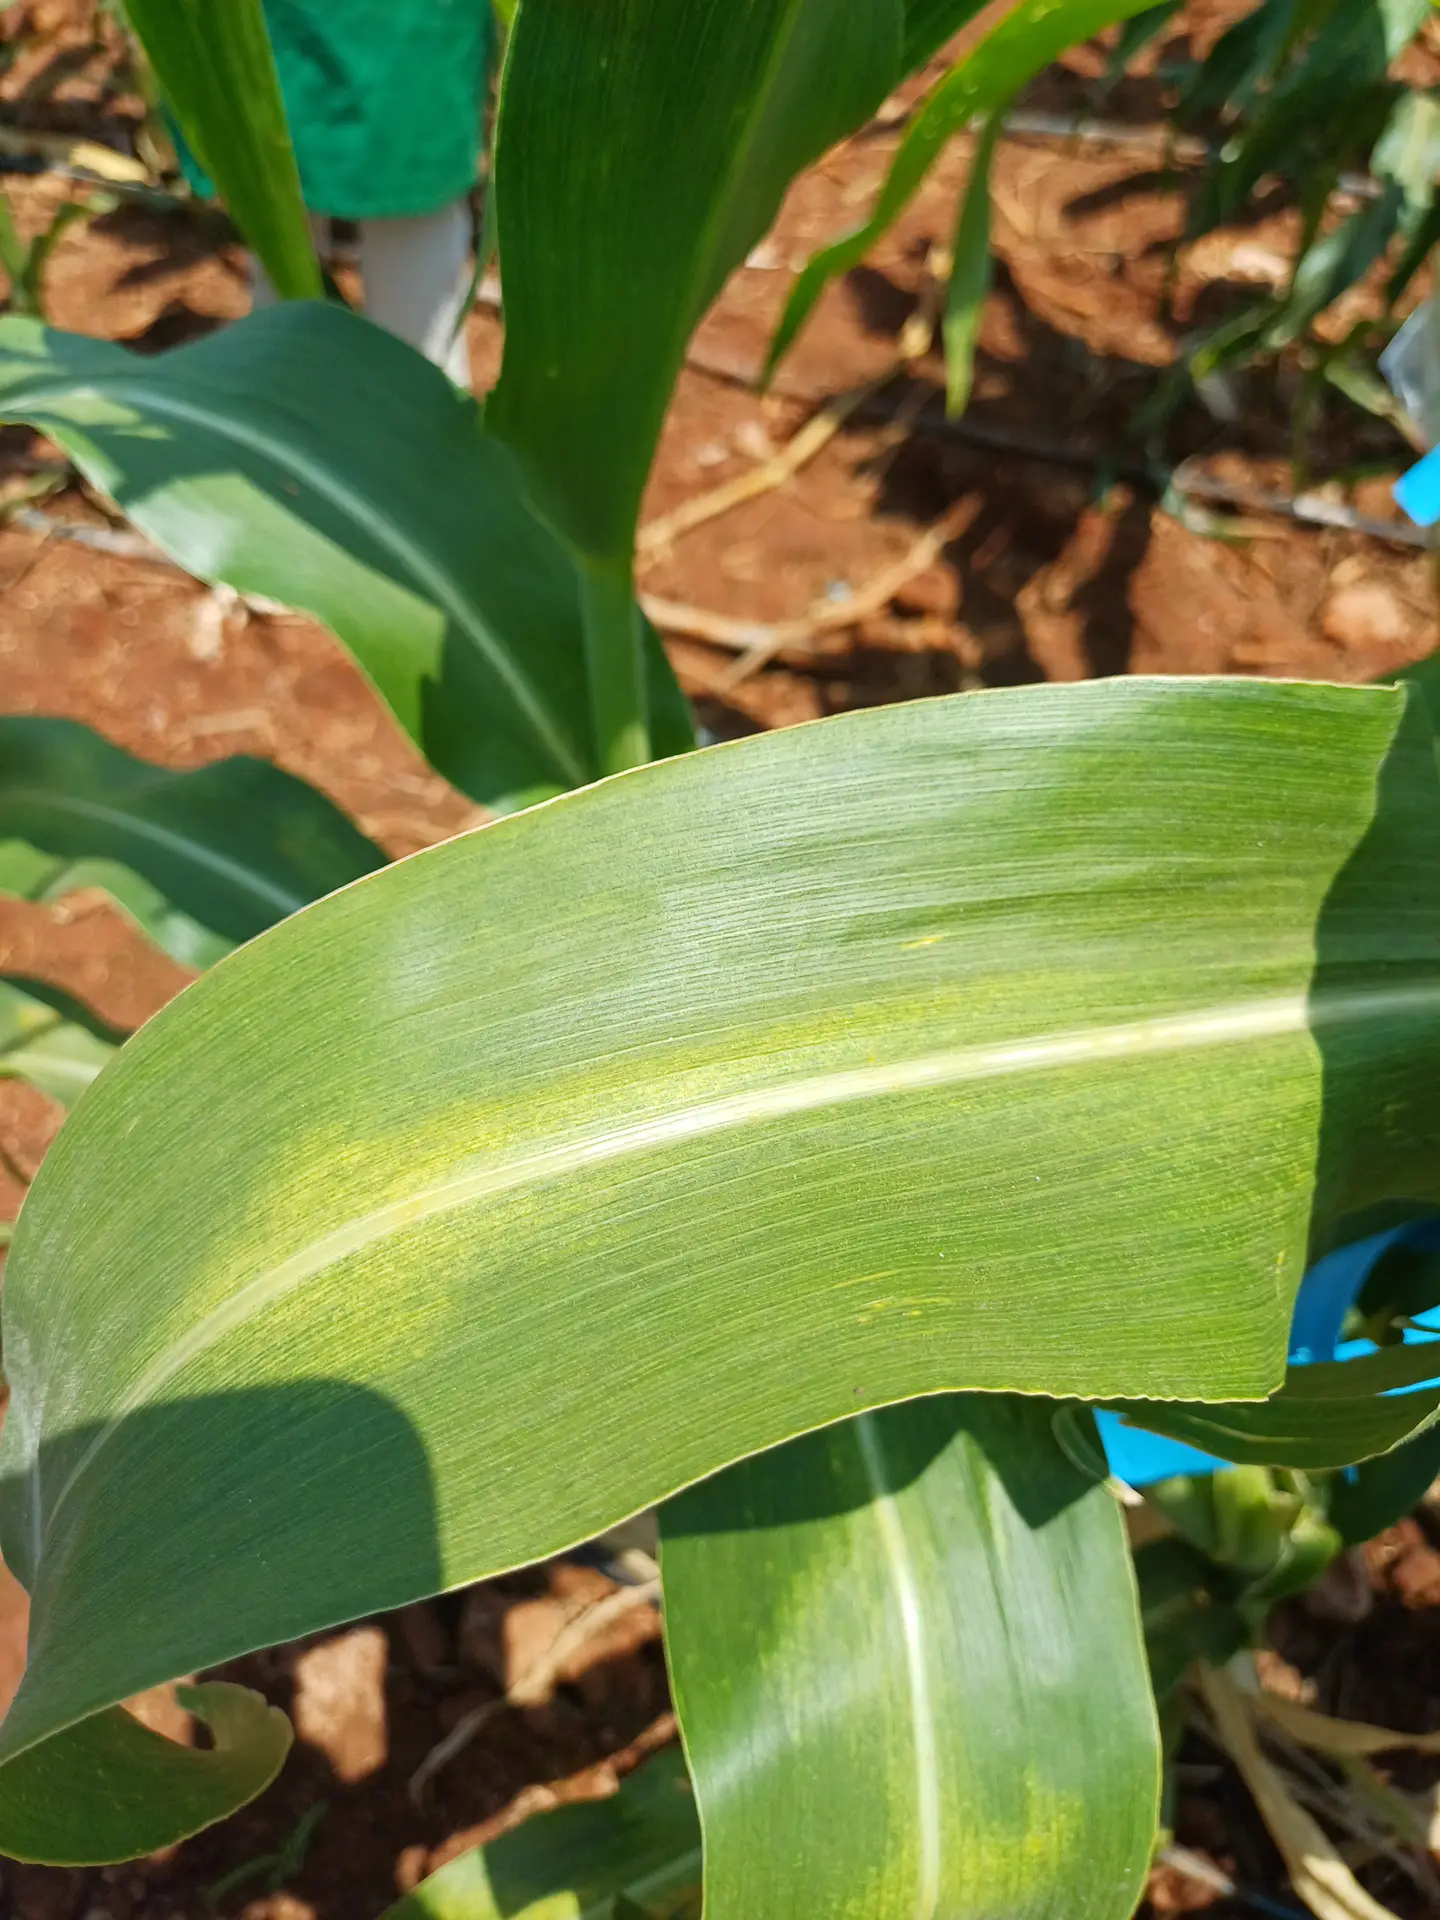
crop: maize
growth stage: flowering
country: Kenya
